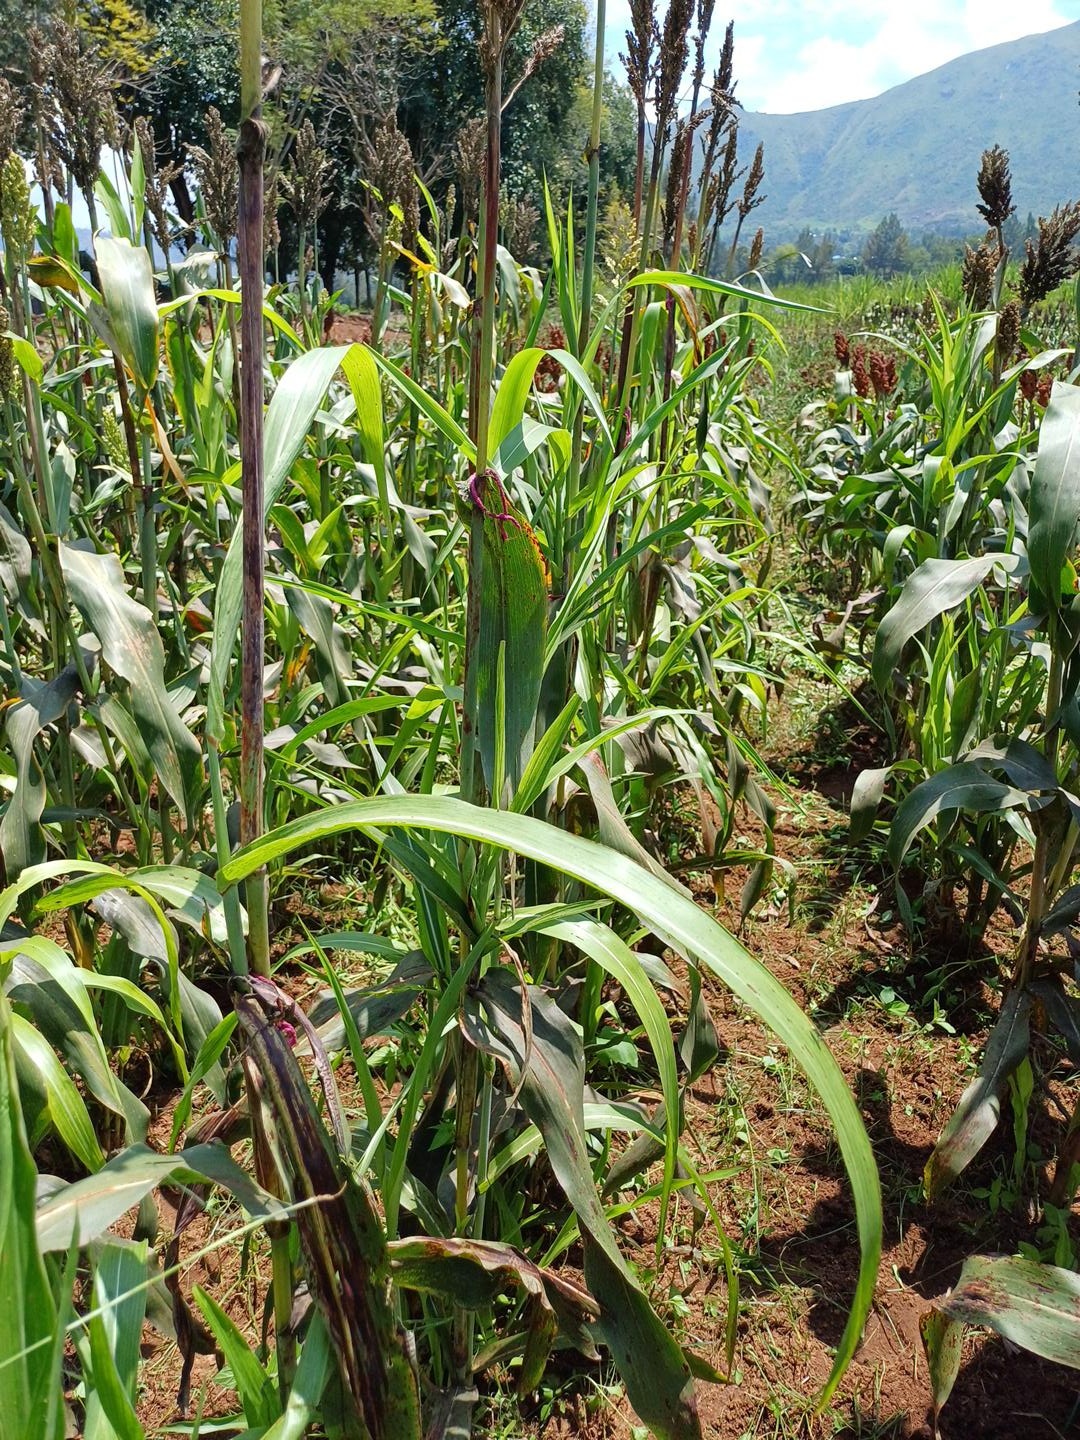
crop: sorghum
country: Kenya
